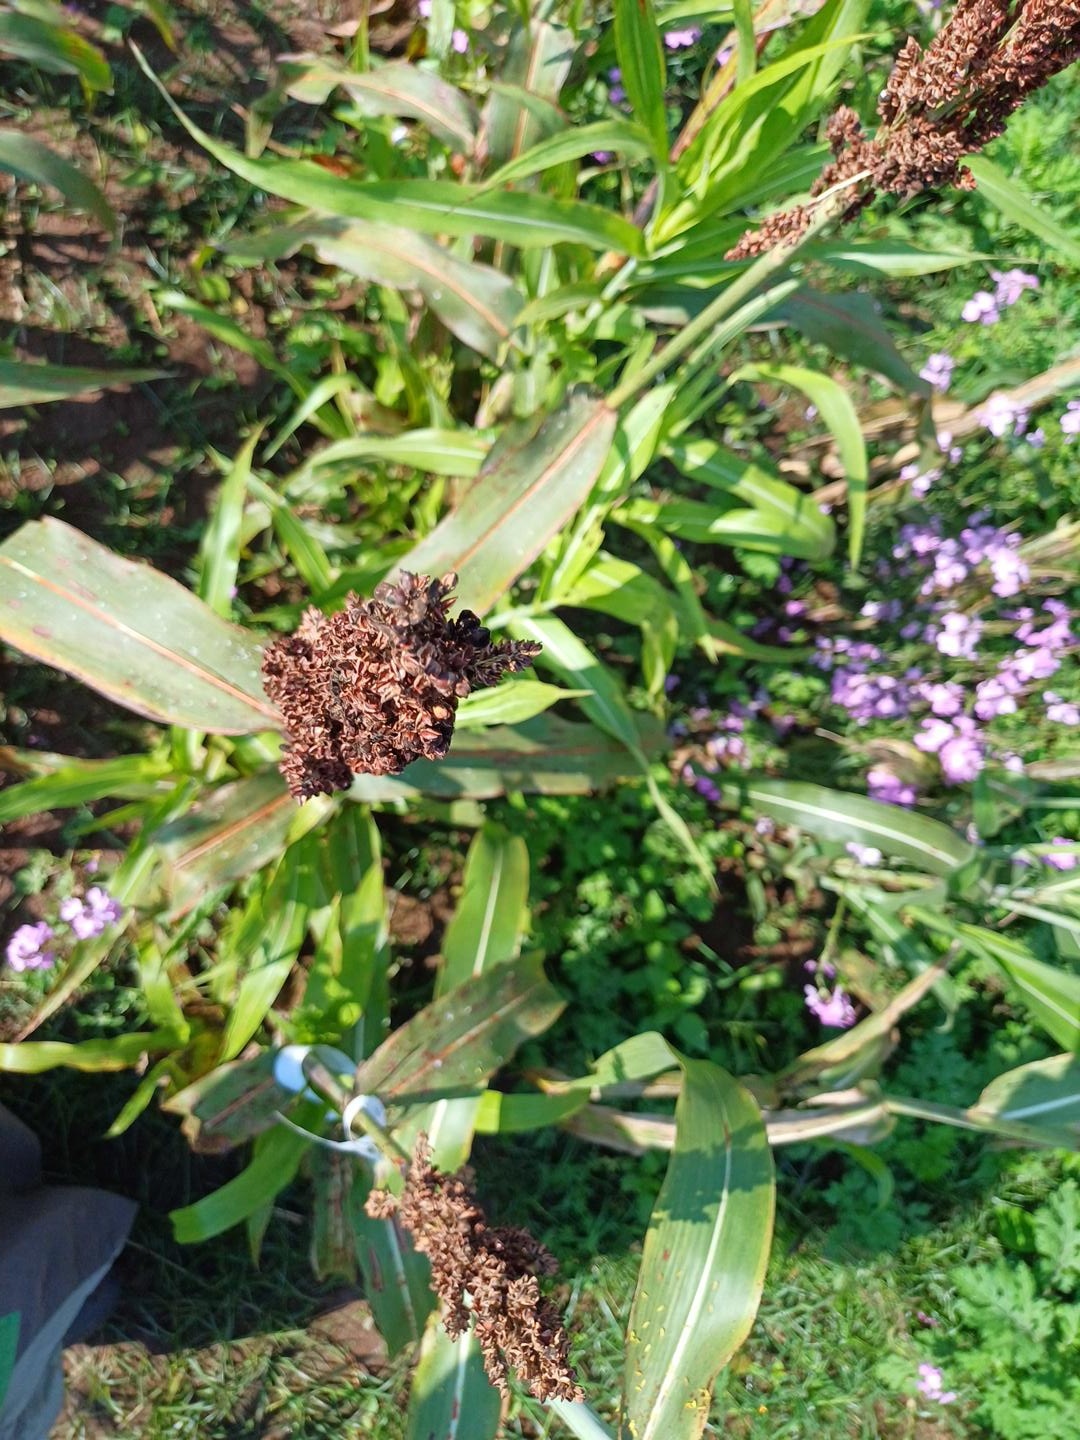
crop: sorghum
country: Kenya
